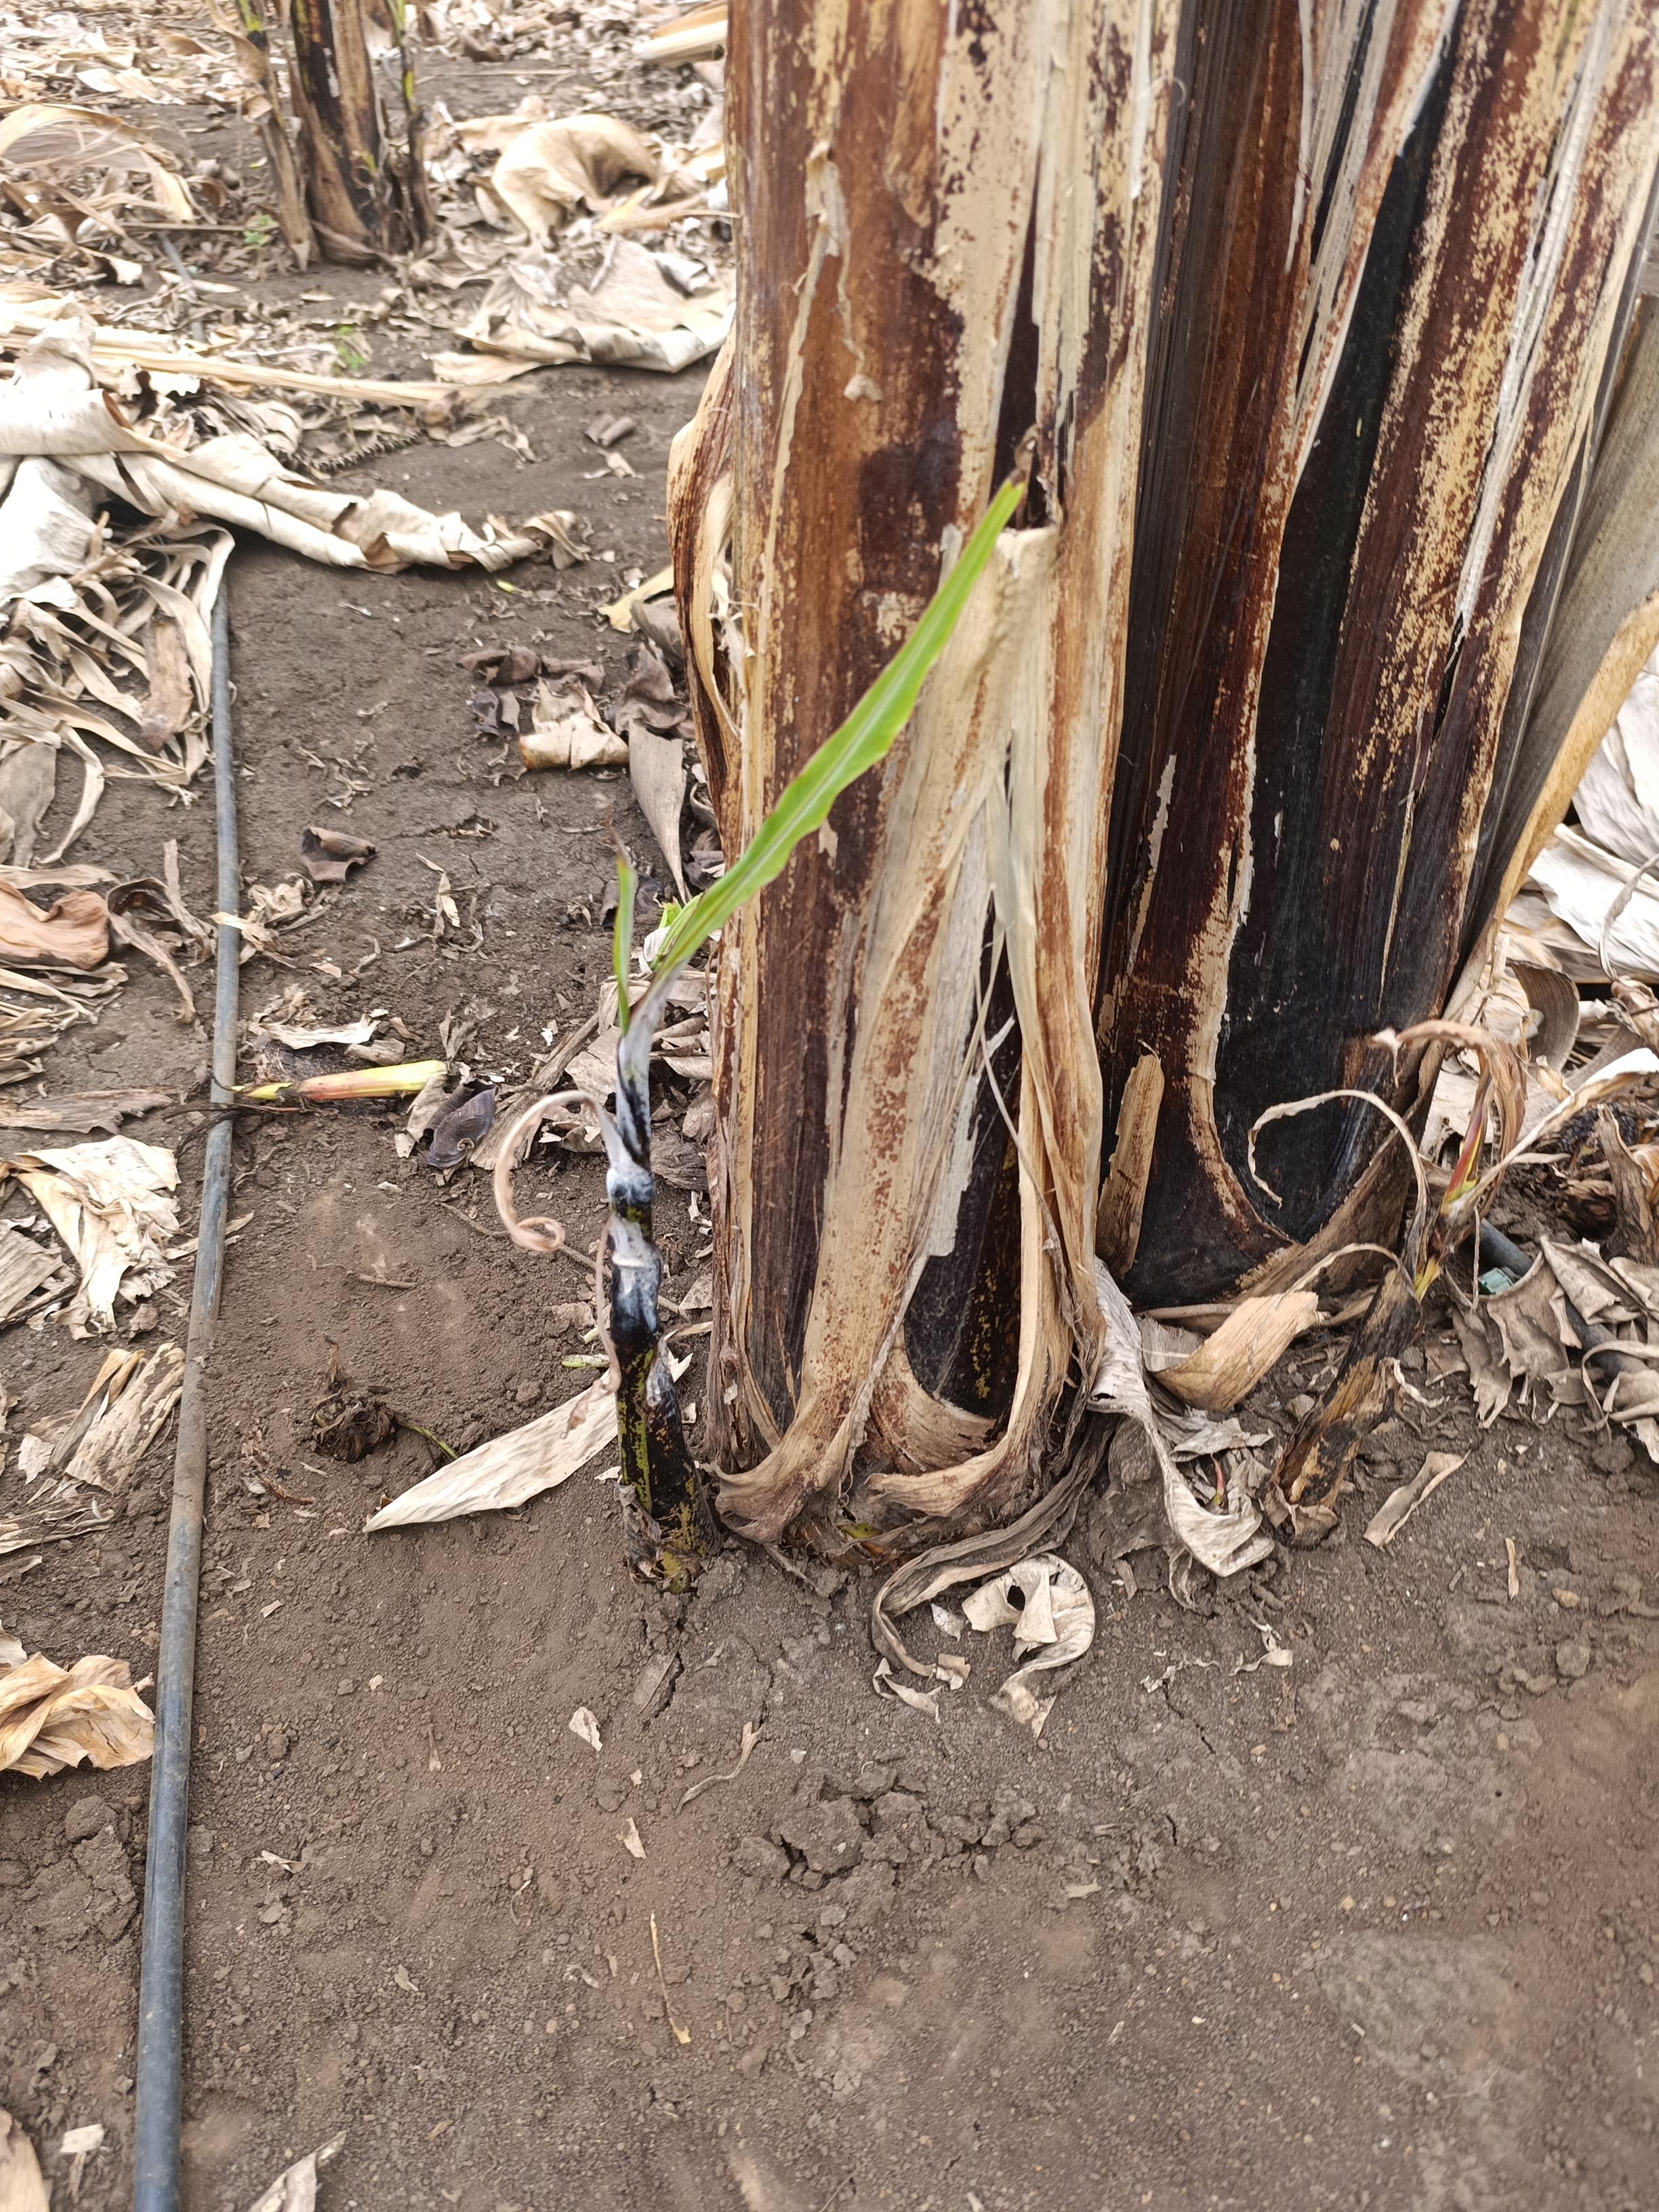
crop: banana
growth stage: emergence sucker
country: Tanzania
